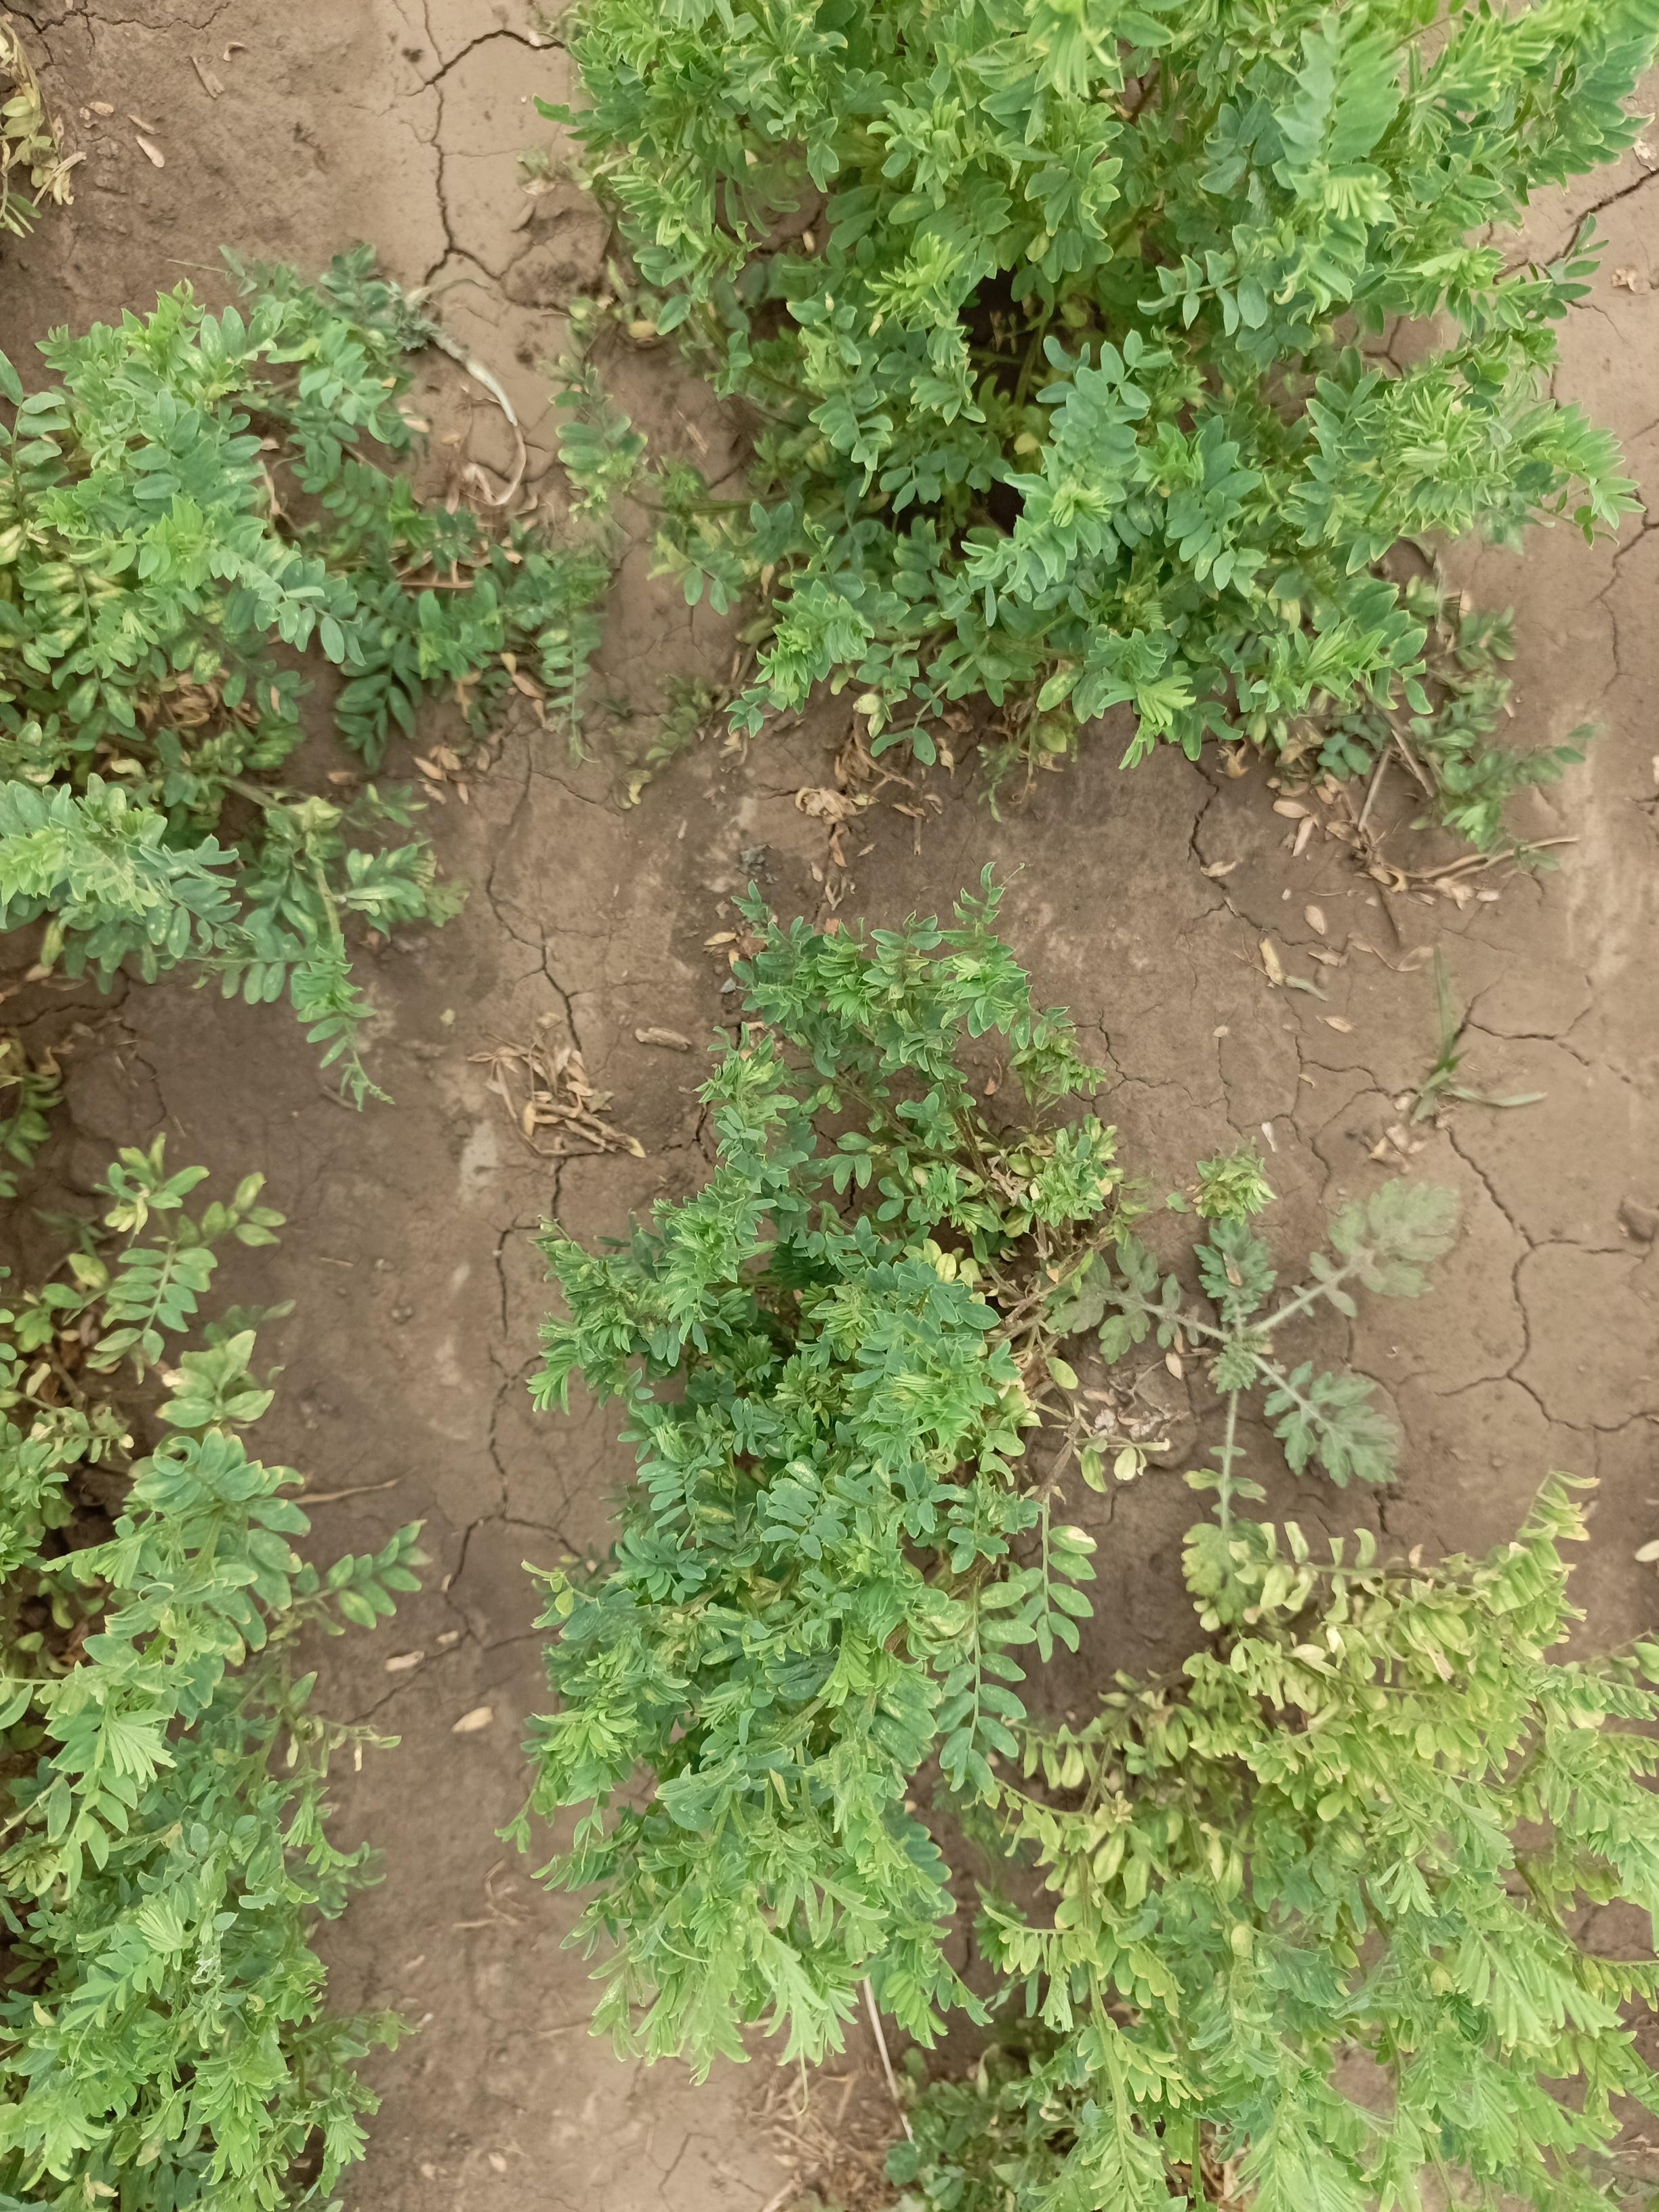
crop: lentil
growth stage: vegetative
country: Tanzania
